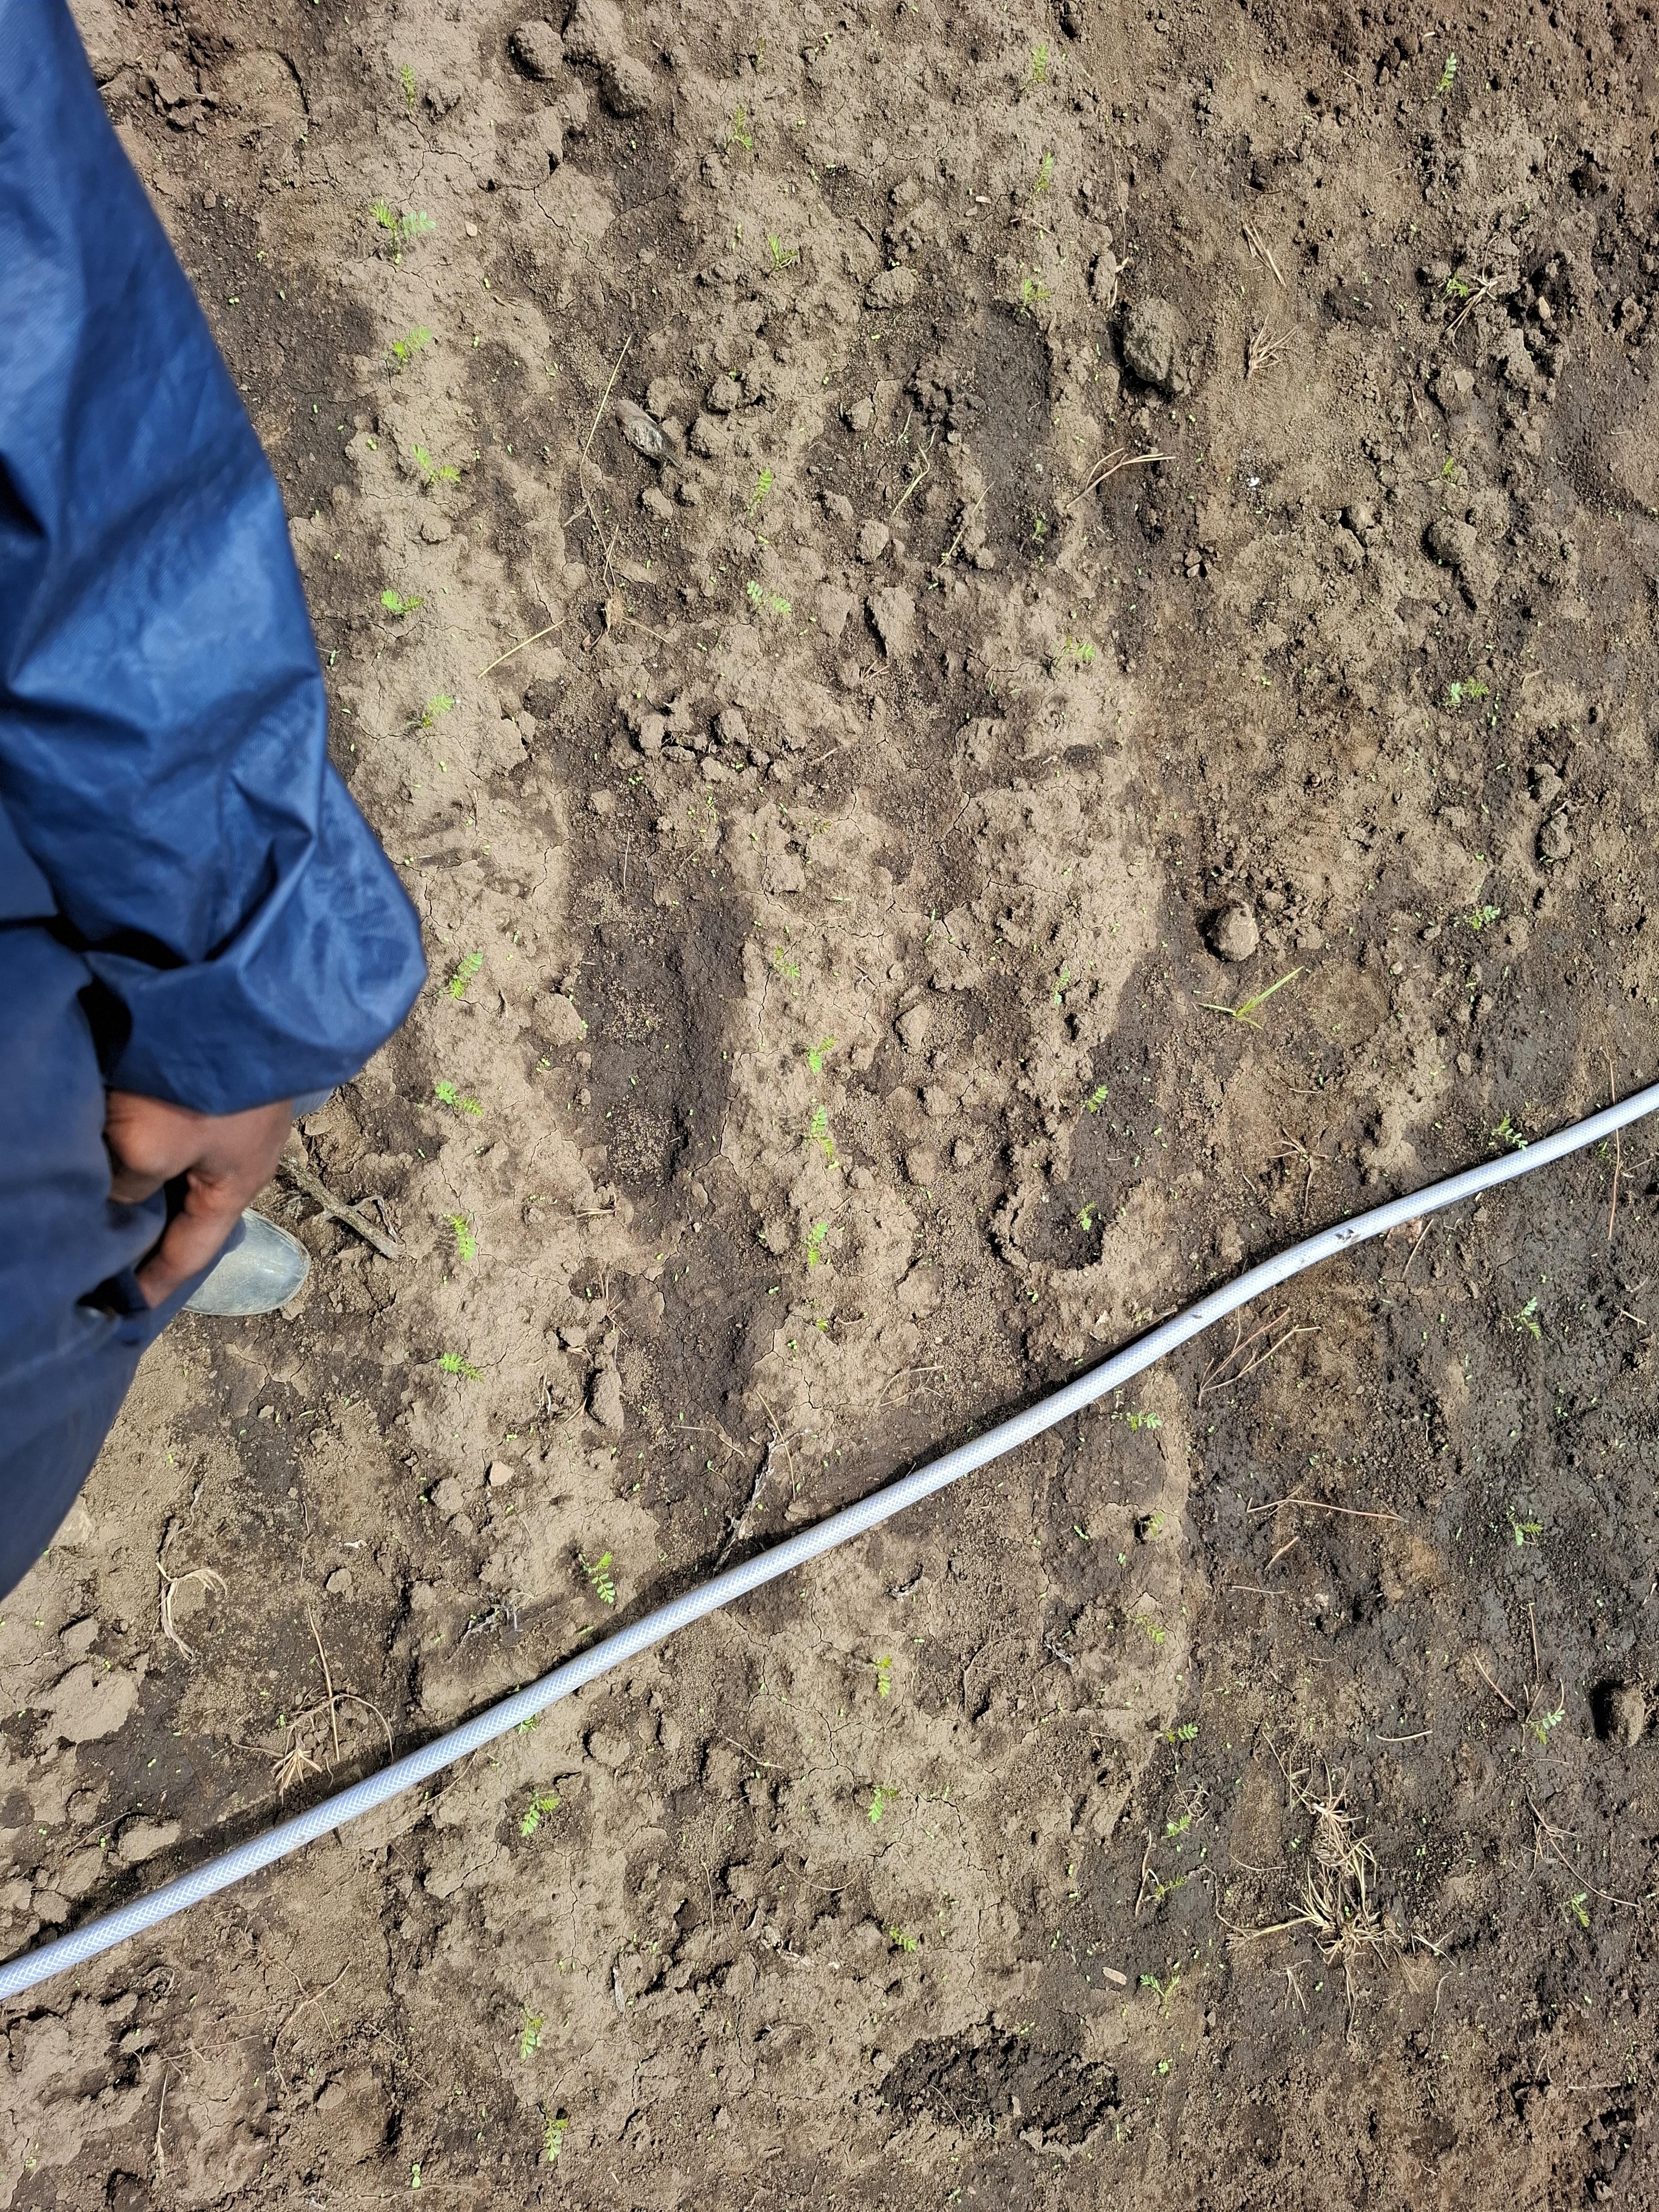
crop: chickpea
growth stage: emergence
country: Tanzania
